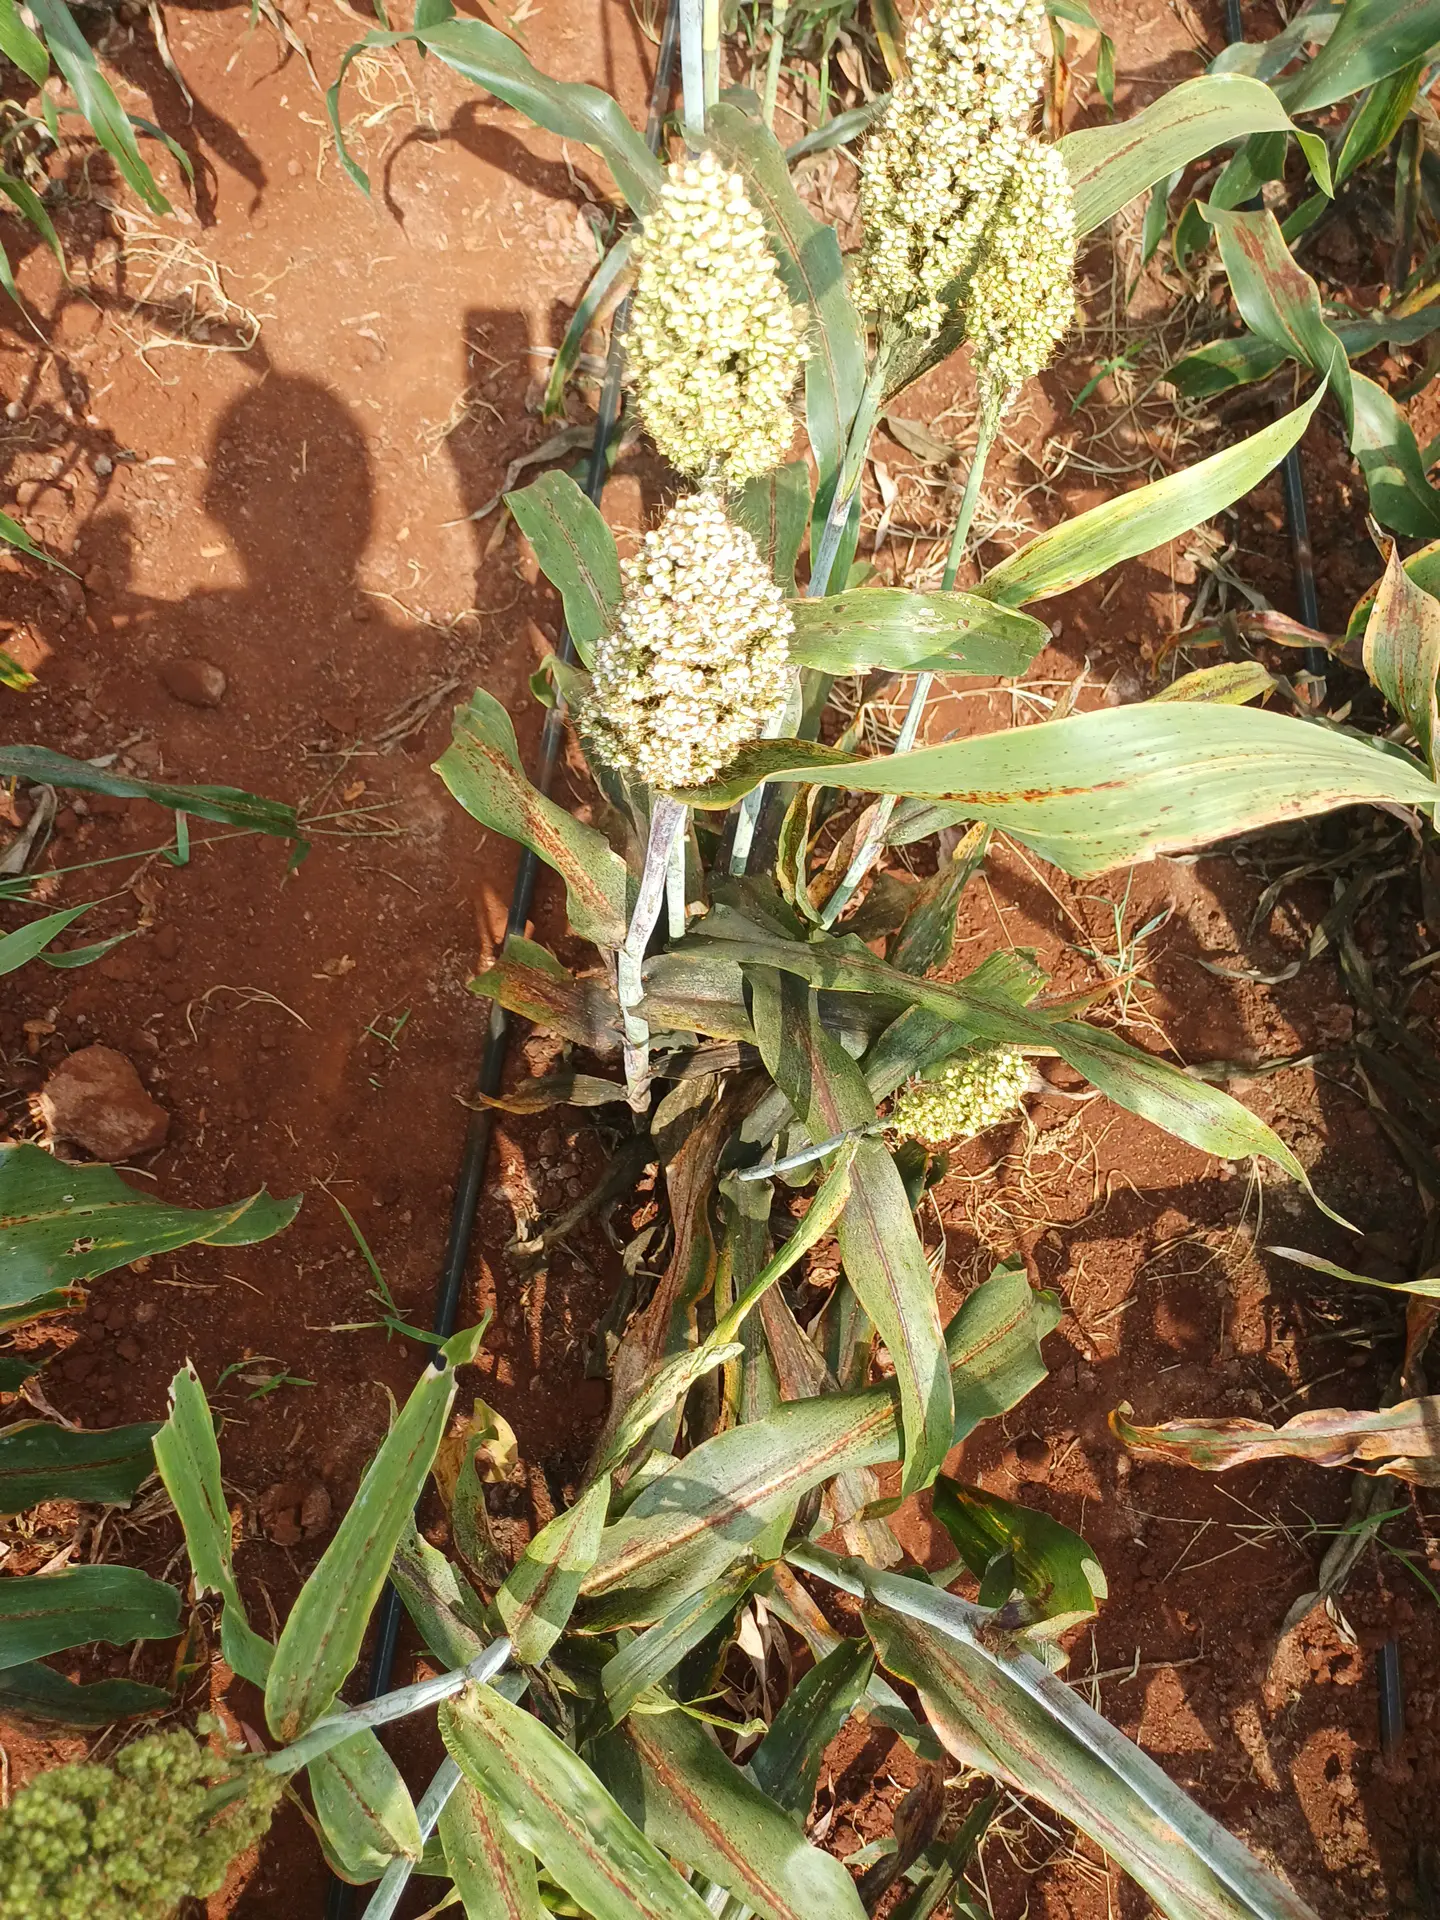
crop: sorghum
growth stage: filling grain
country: Kenya
